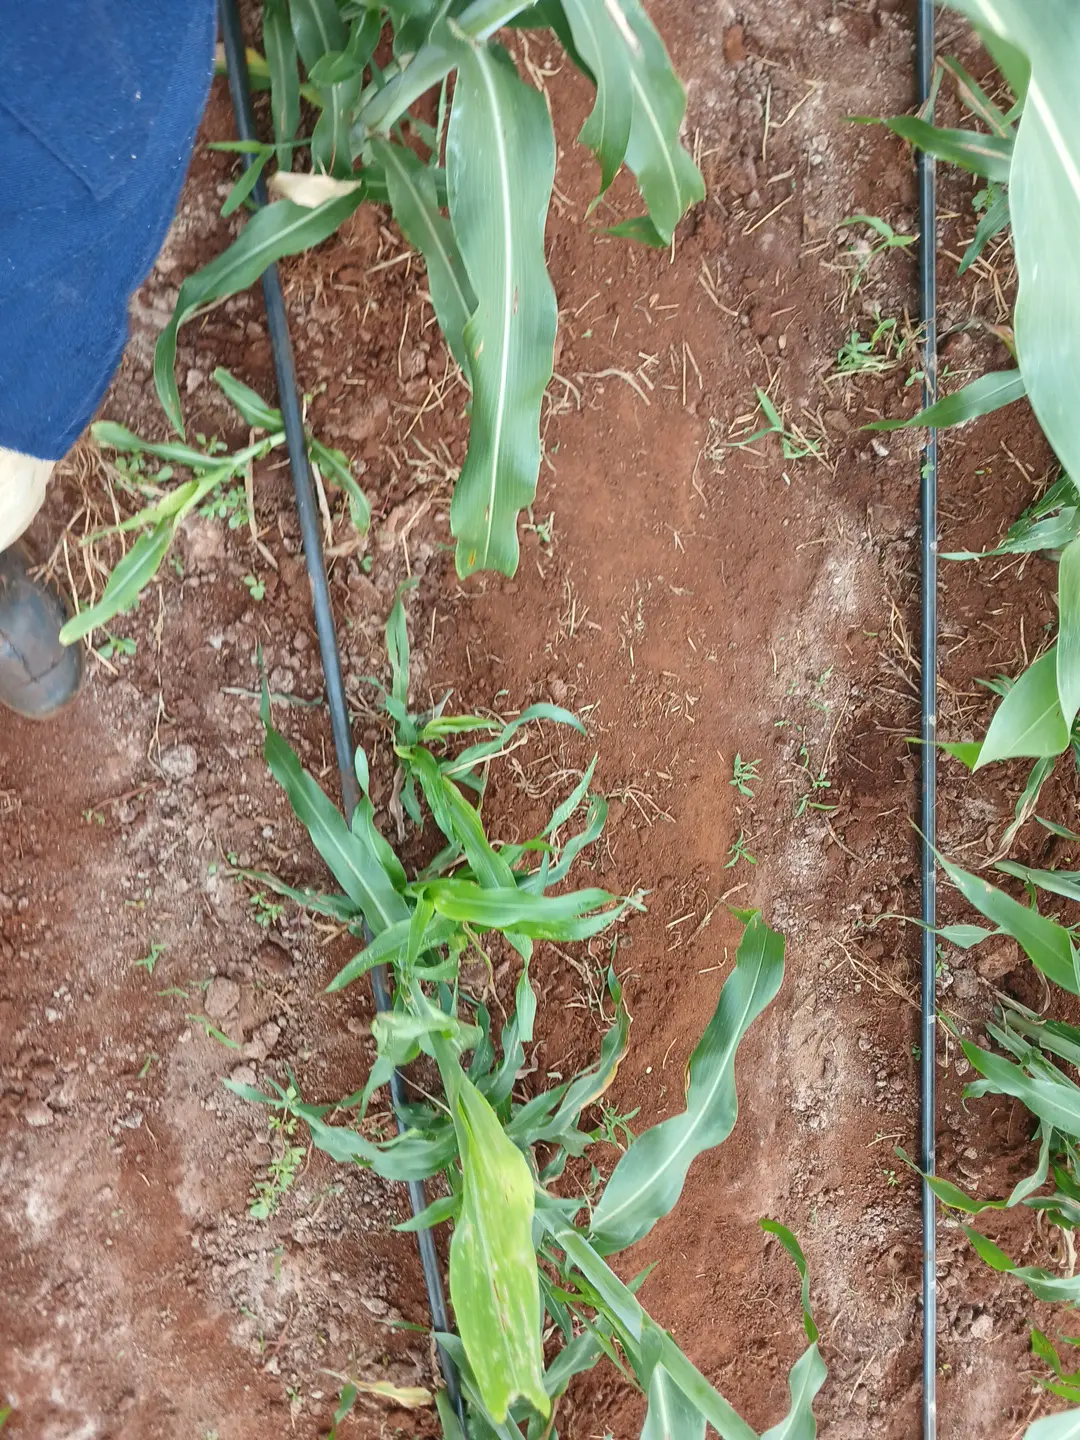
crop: sorghum
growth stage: elongation stem
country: Kenya
